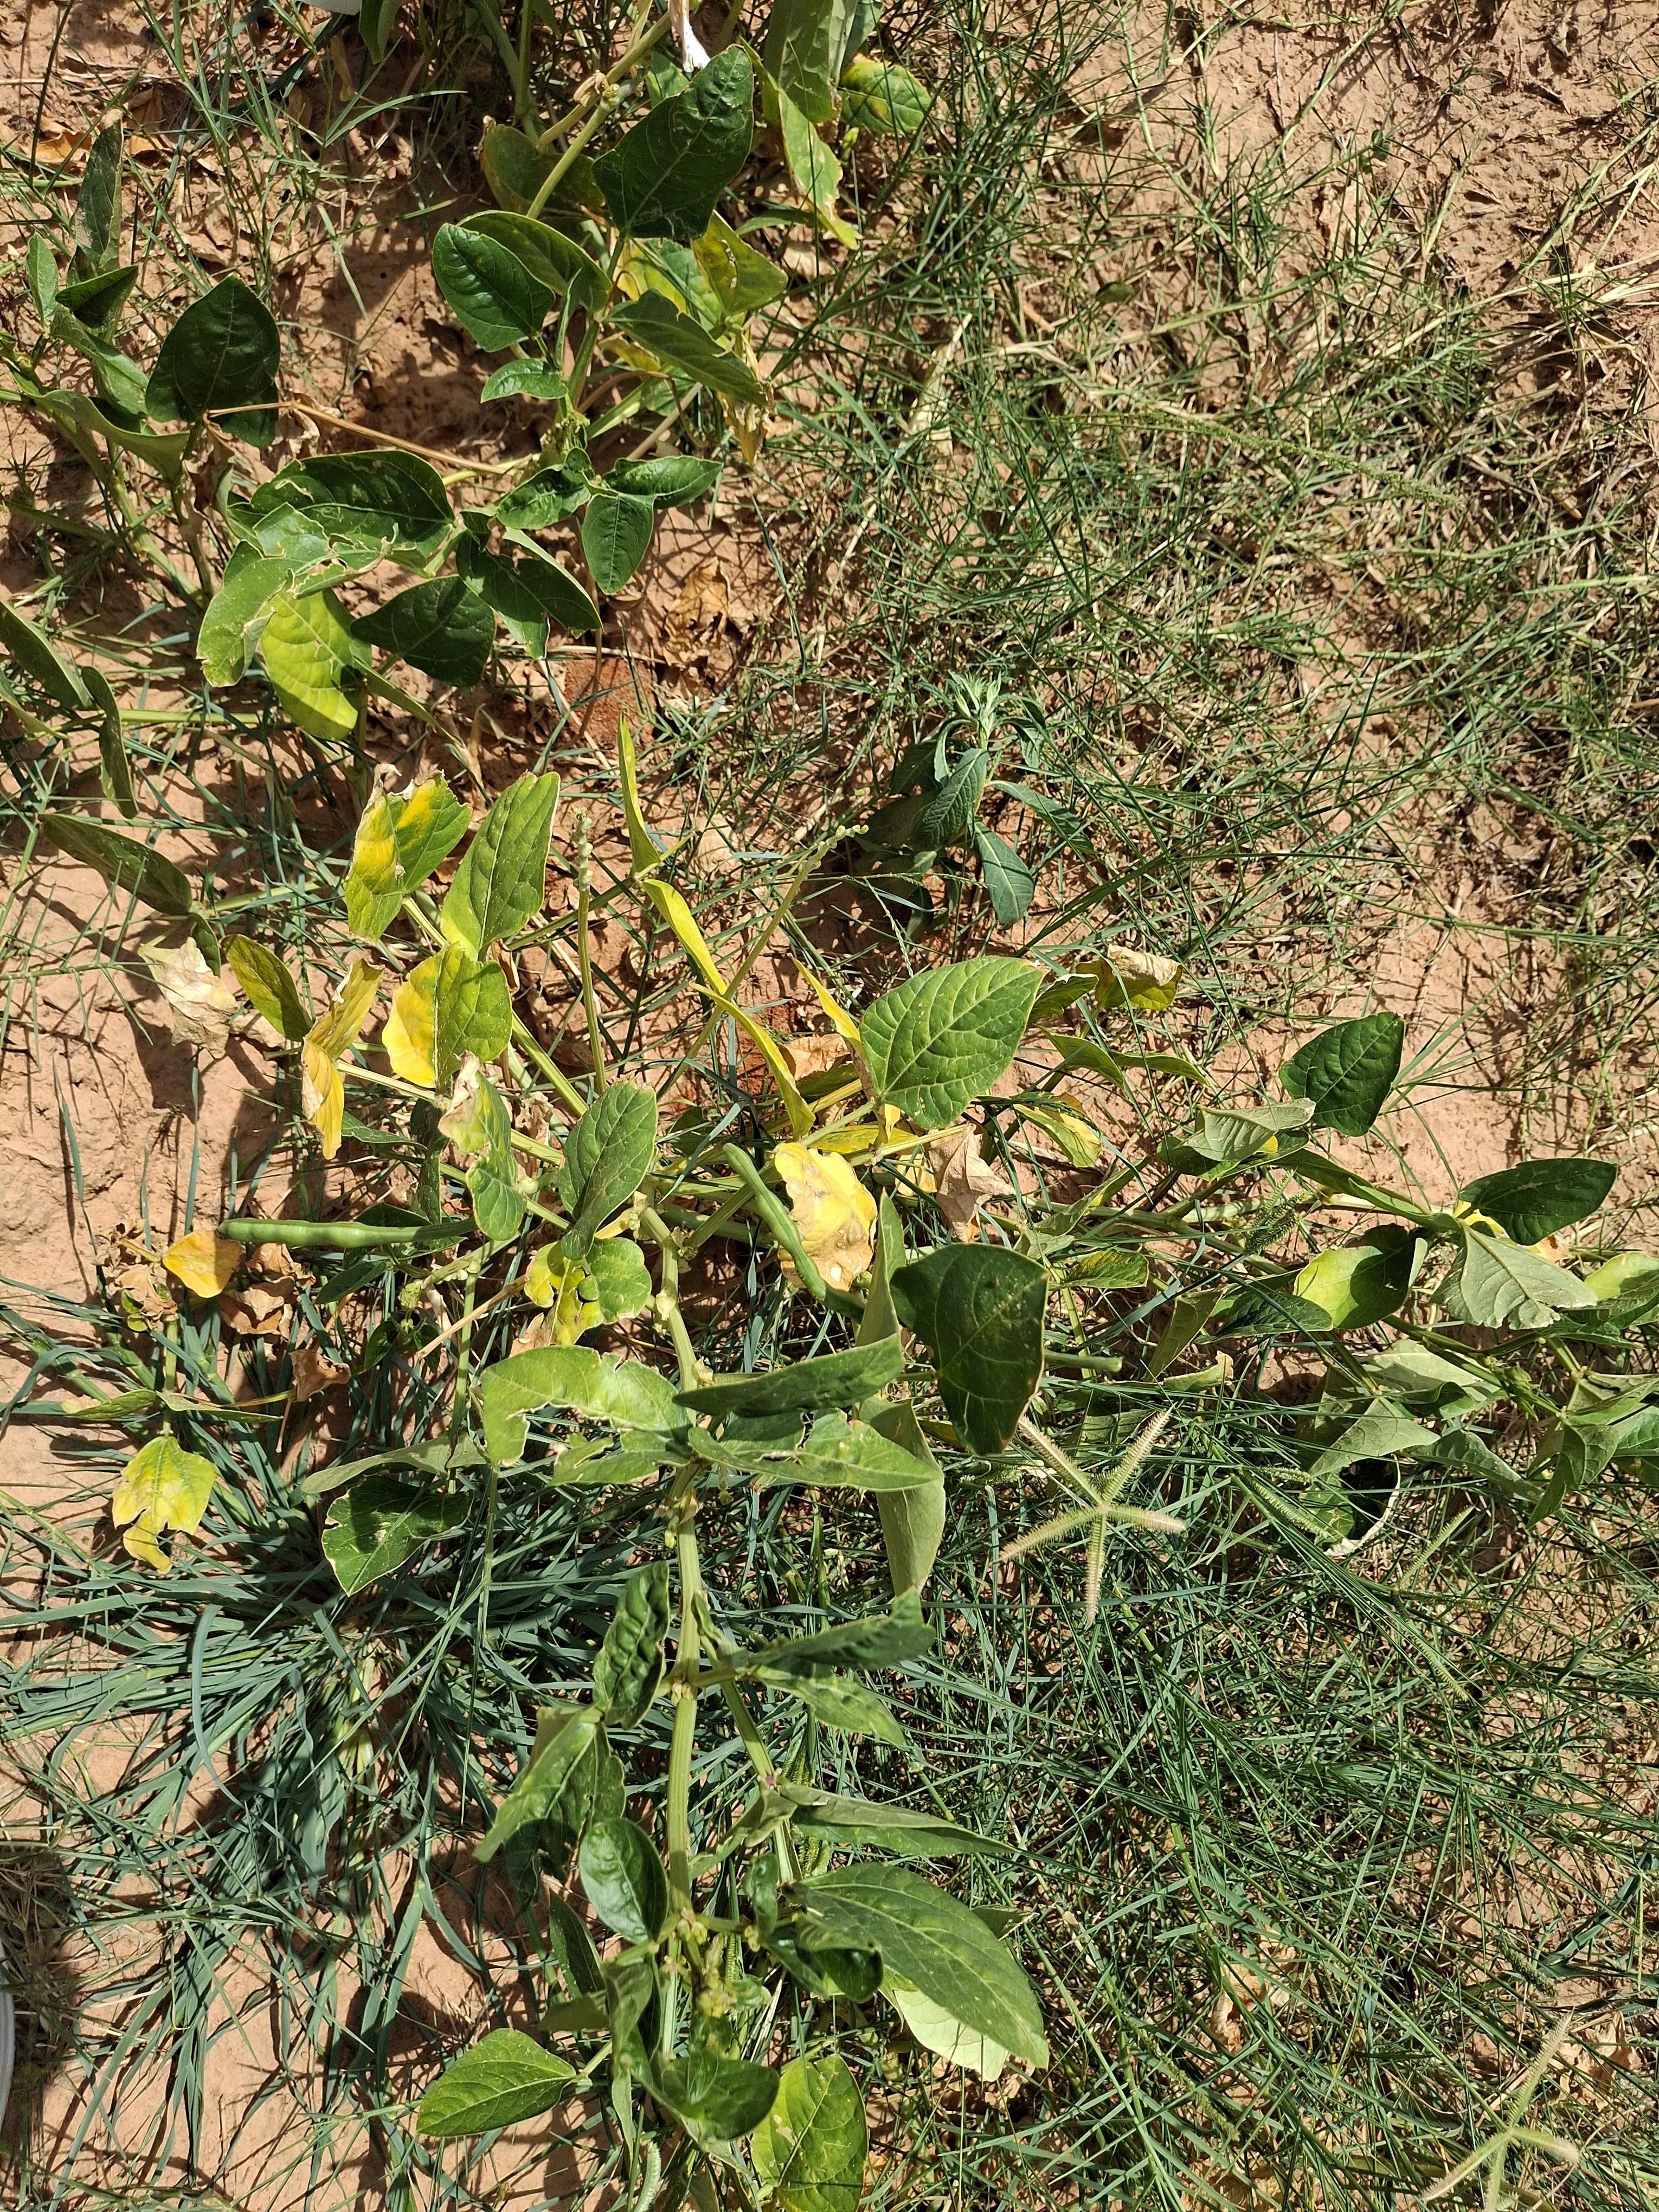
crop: cowpea
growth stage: harvest maturity
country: Nigeria
